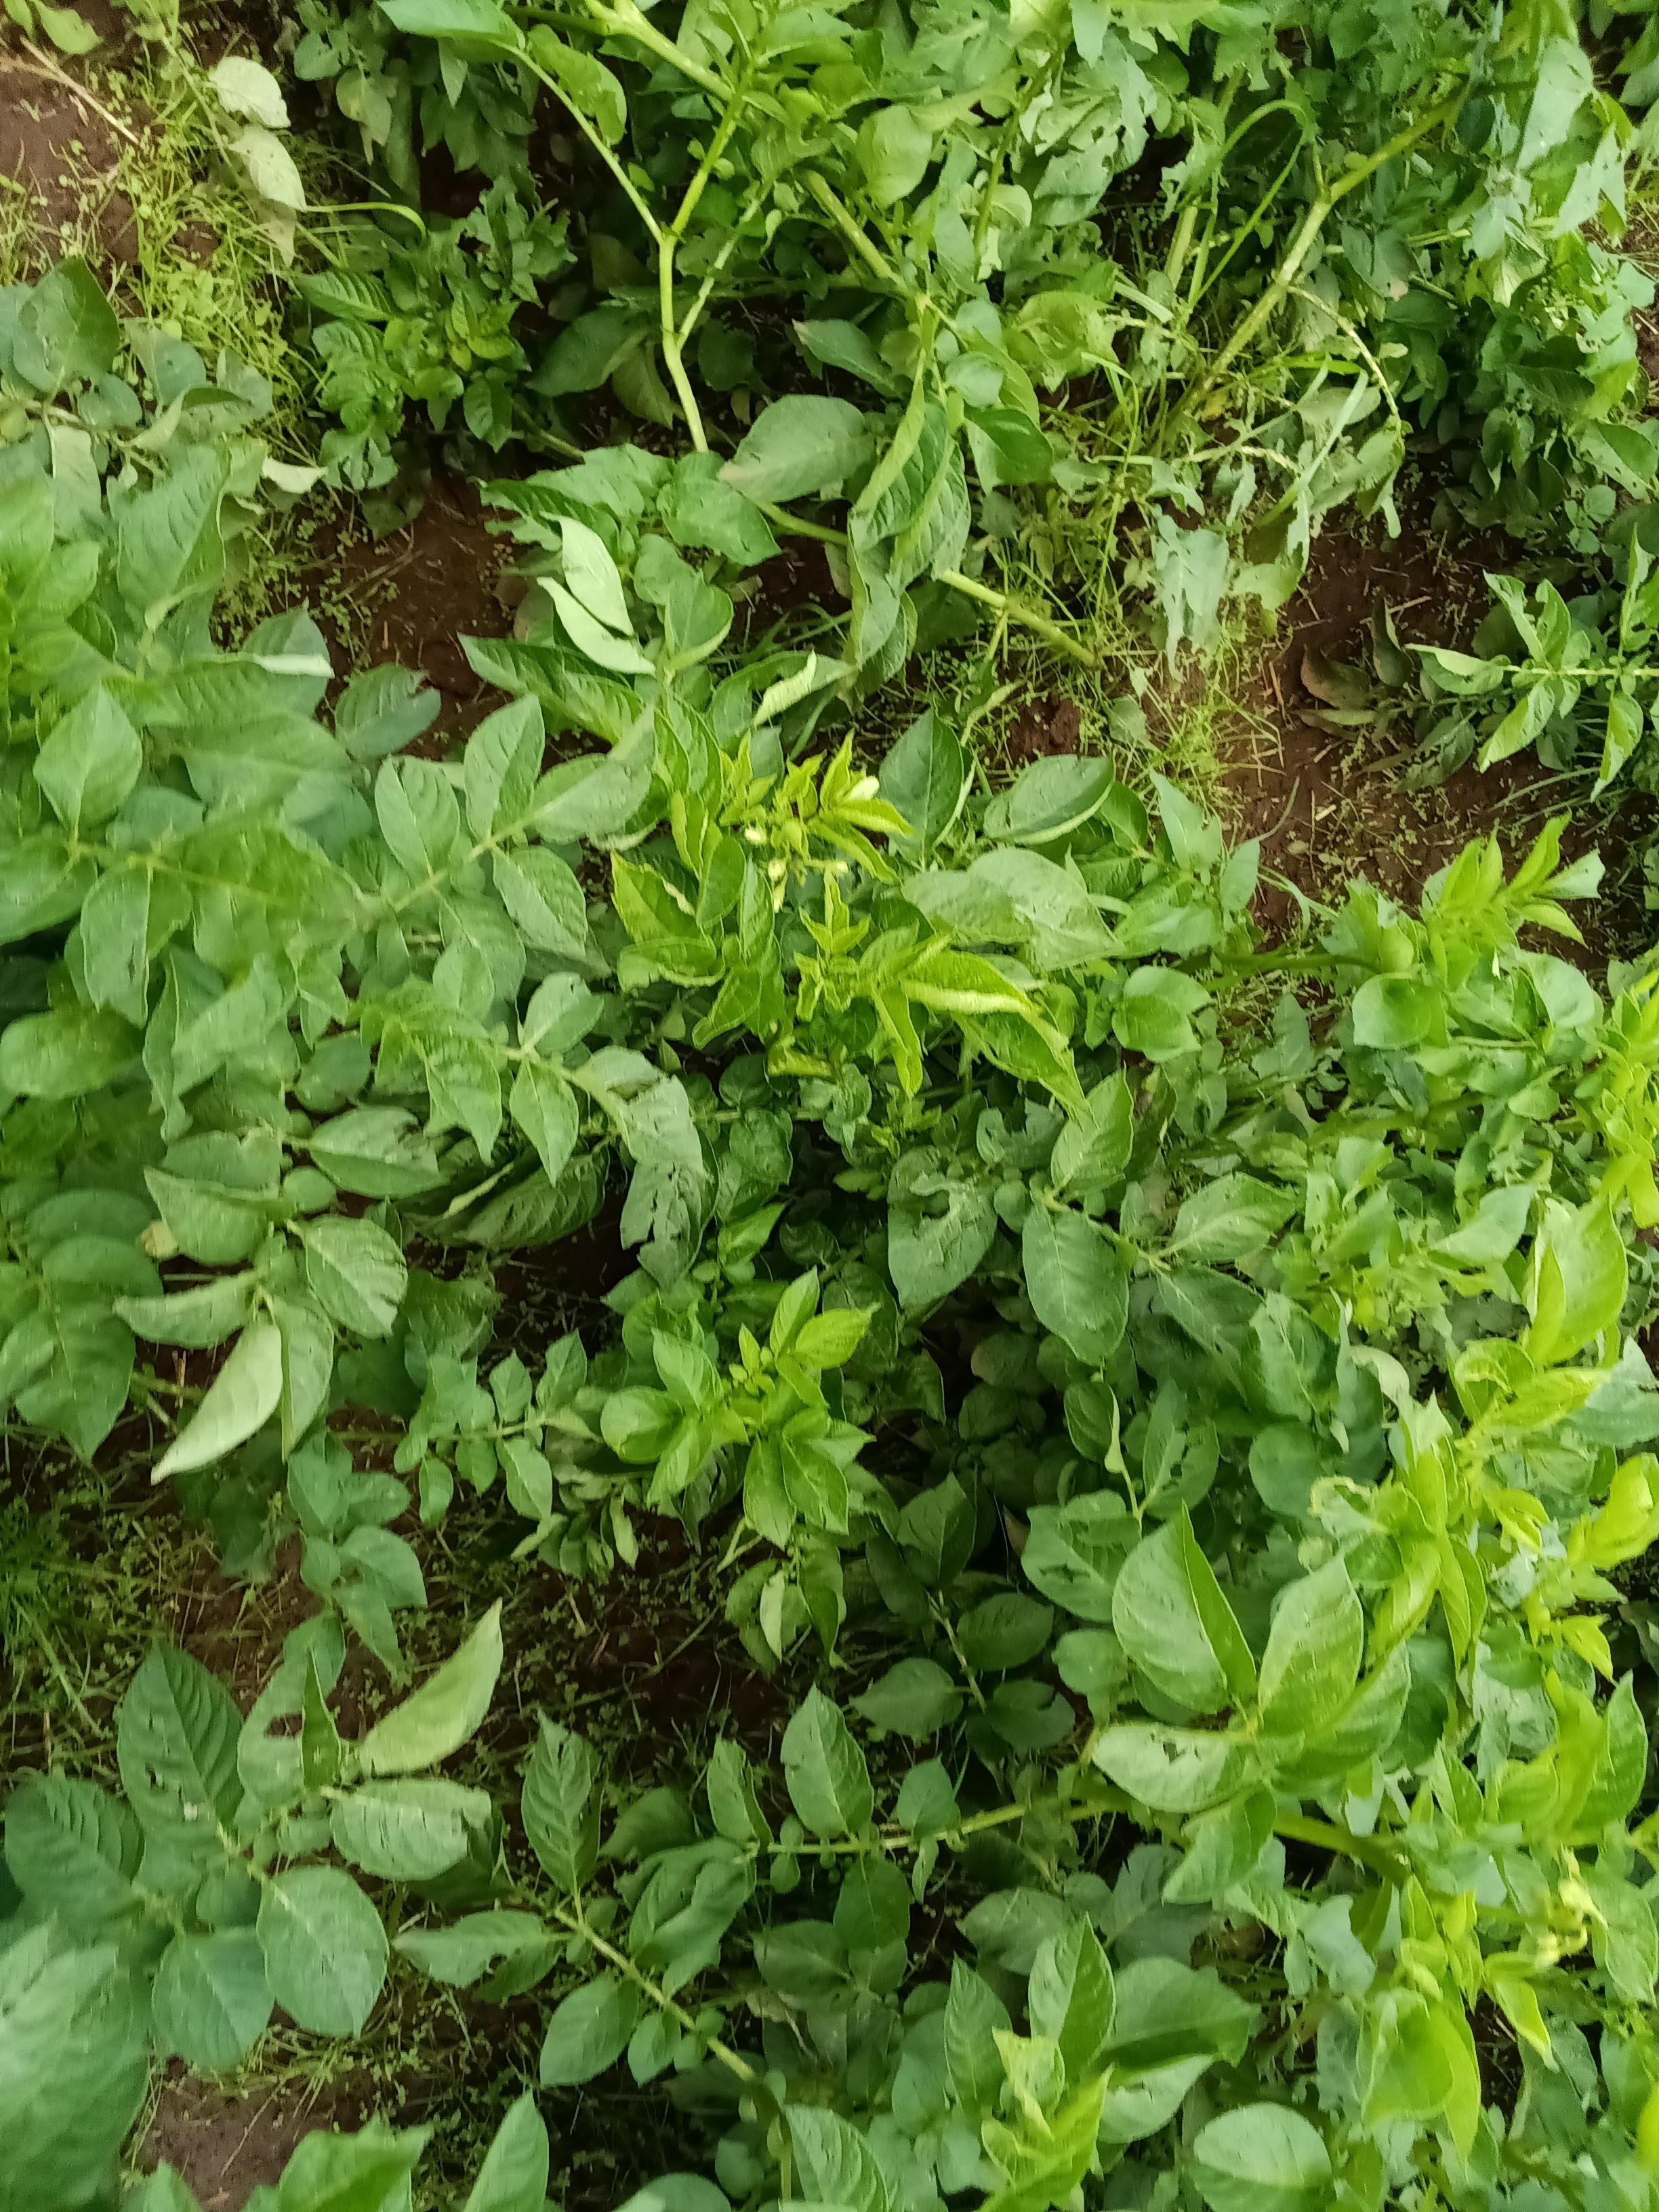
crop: potato
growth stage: flowering
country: Kenya
